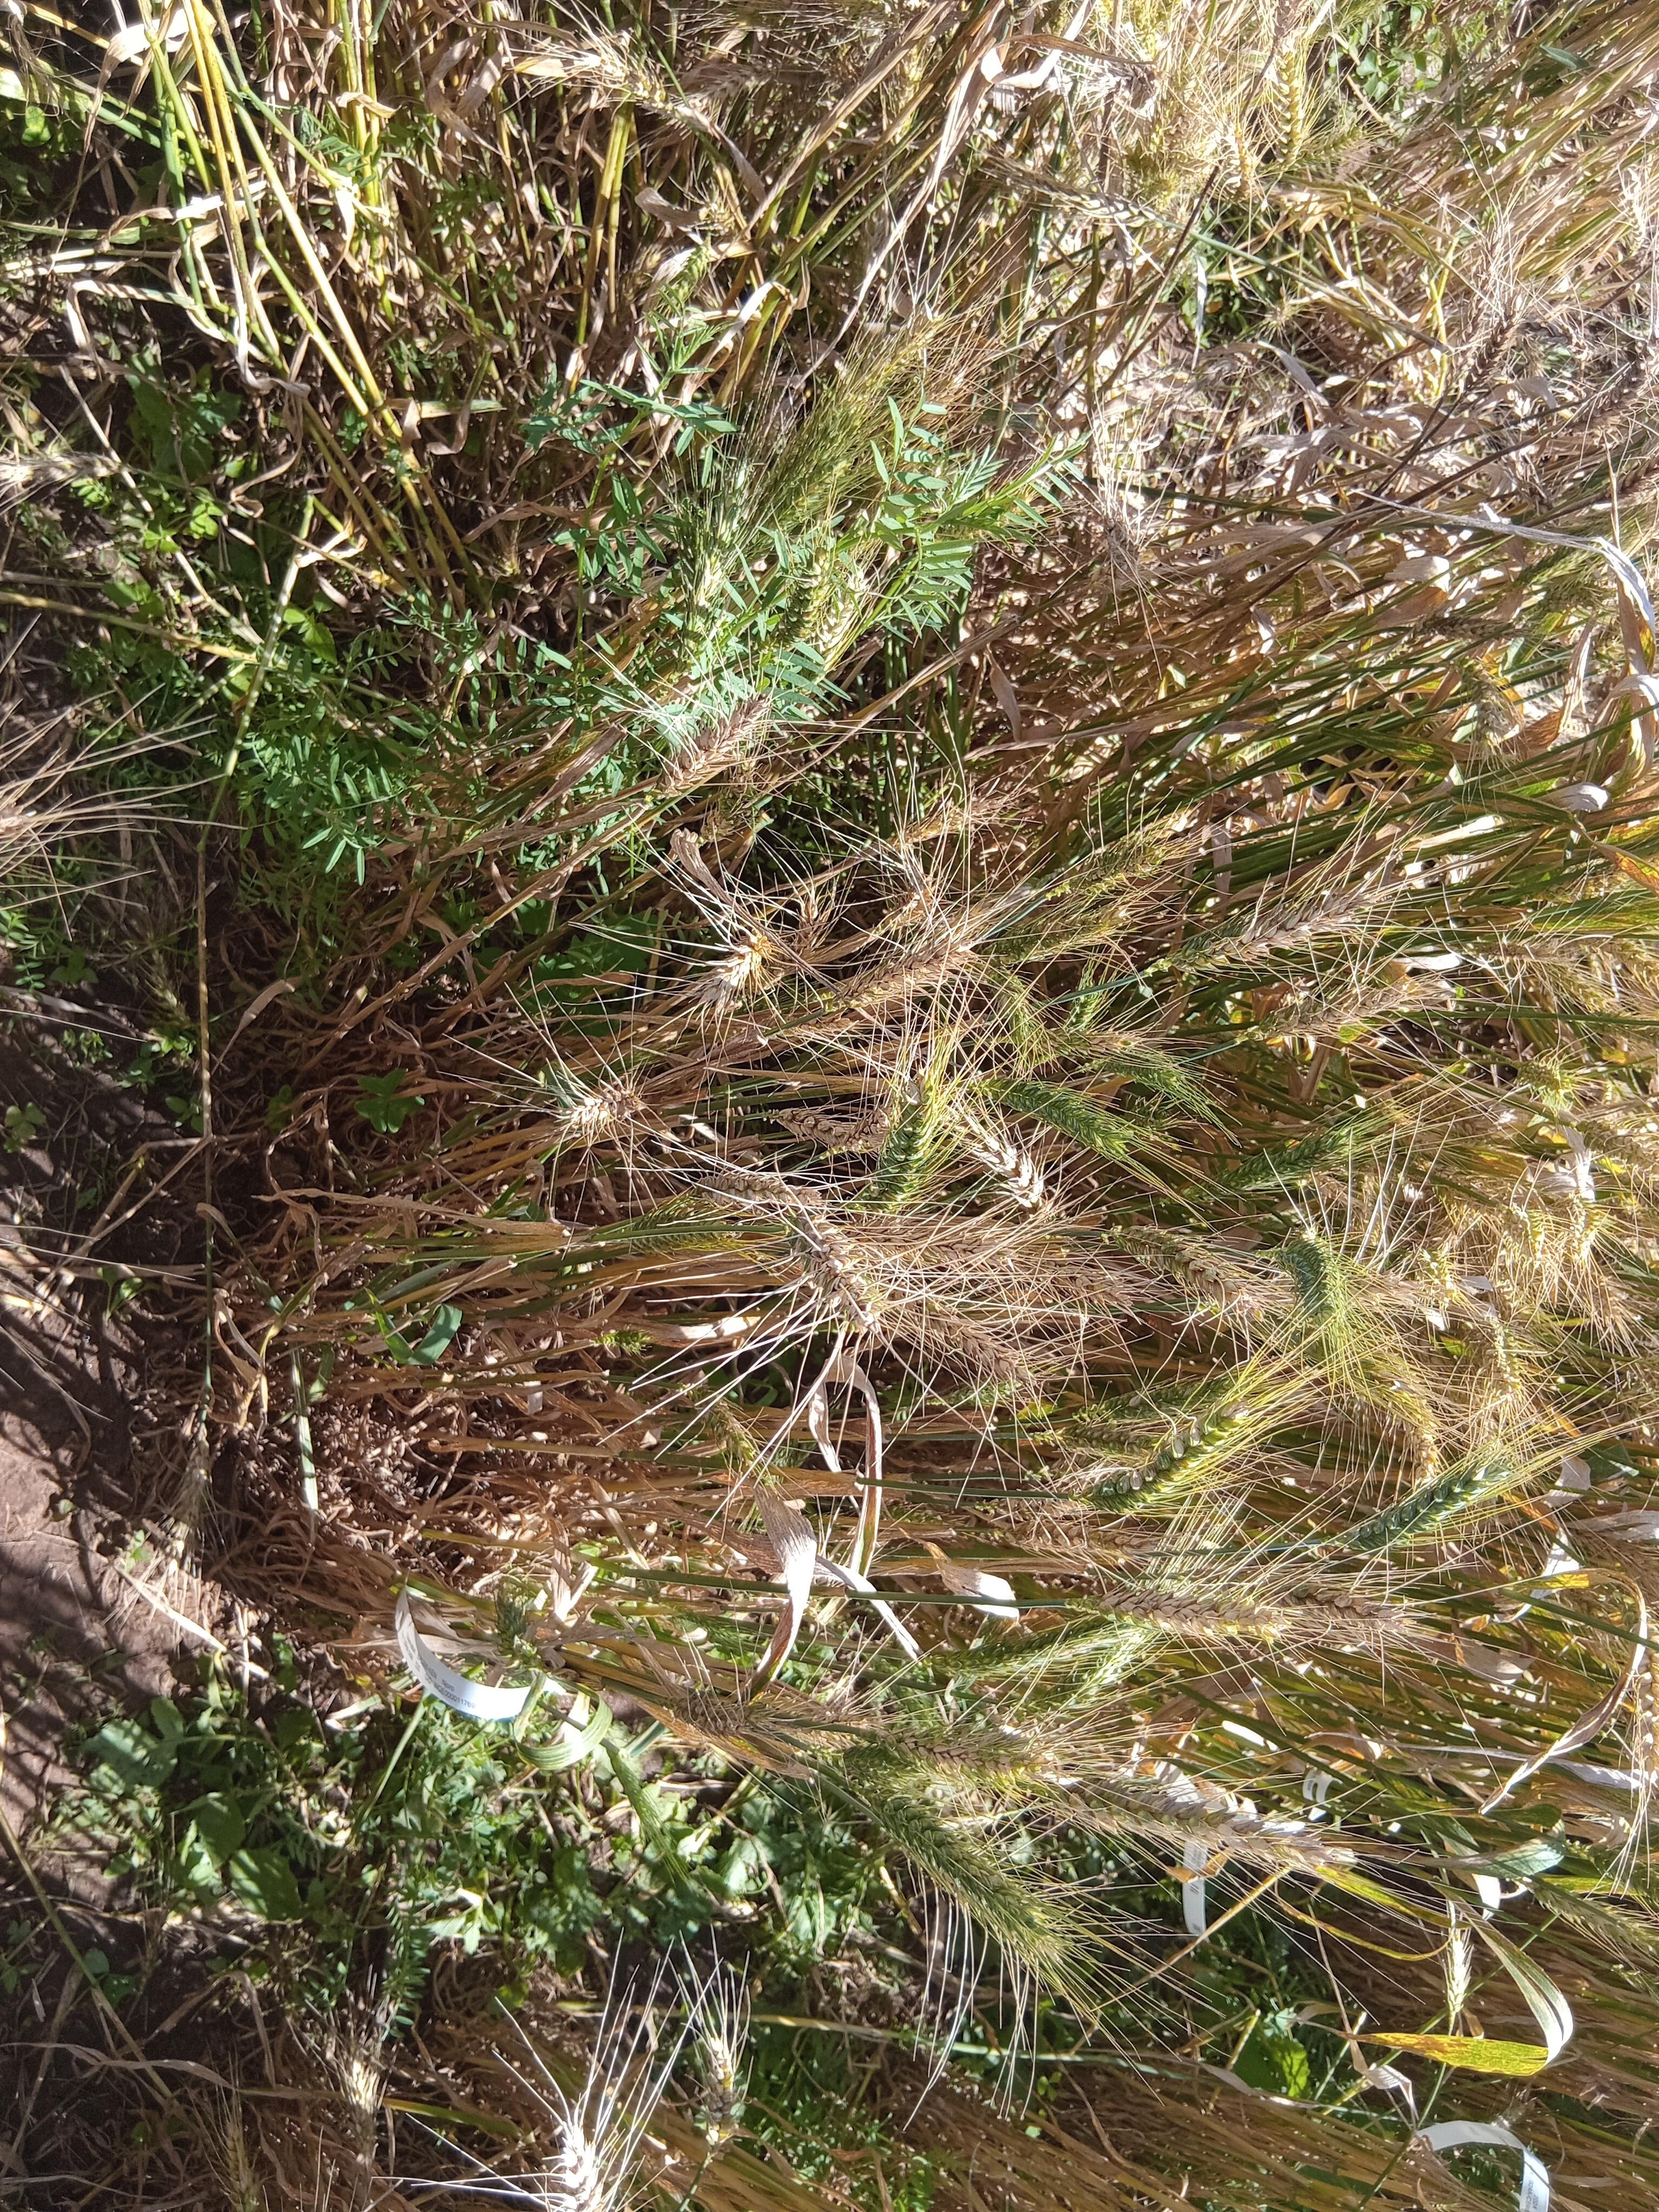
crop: wheat
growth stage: maturity
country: Kenya
